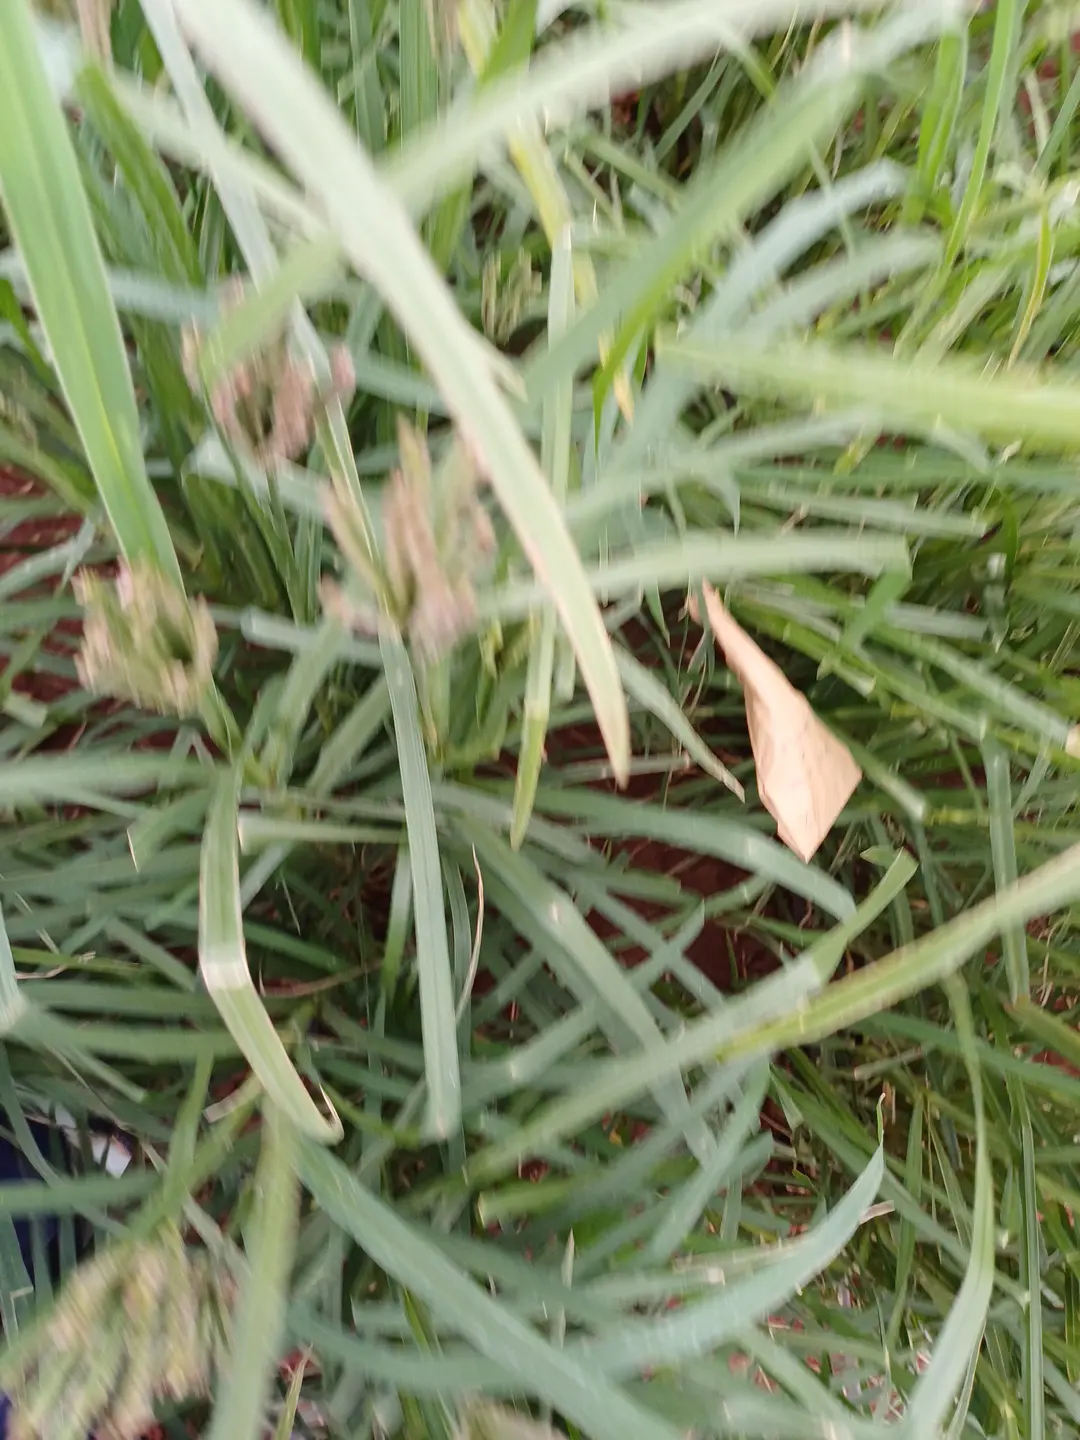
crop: finger millet
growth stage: flowering
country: Kenya
